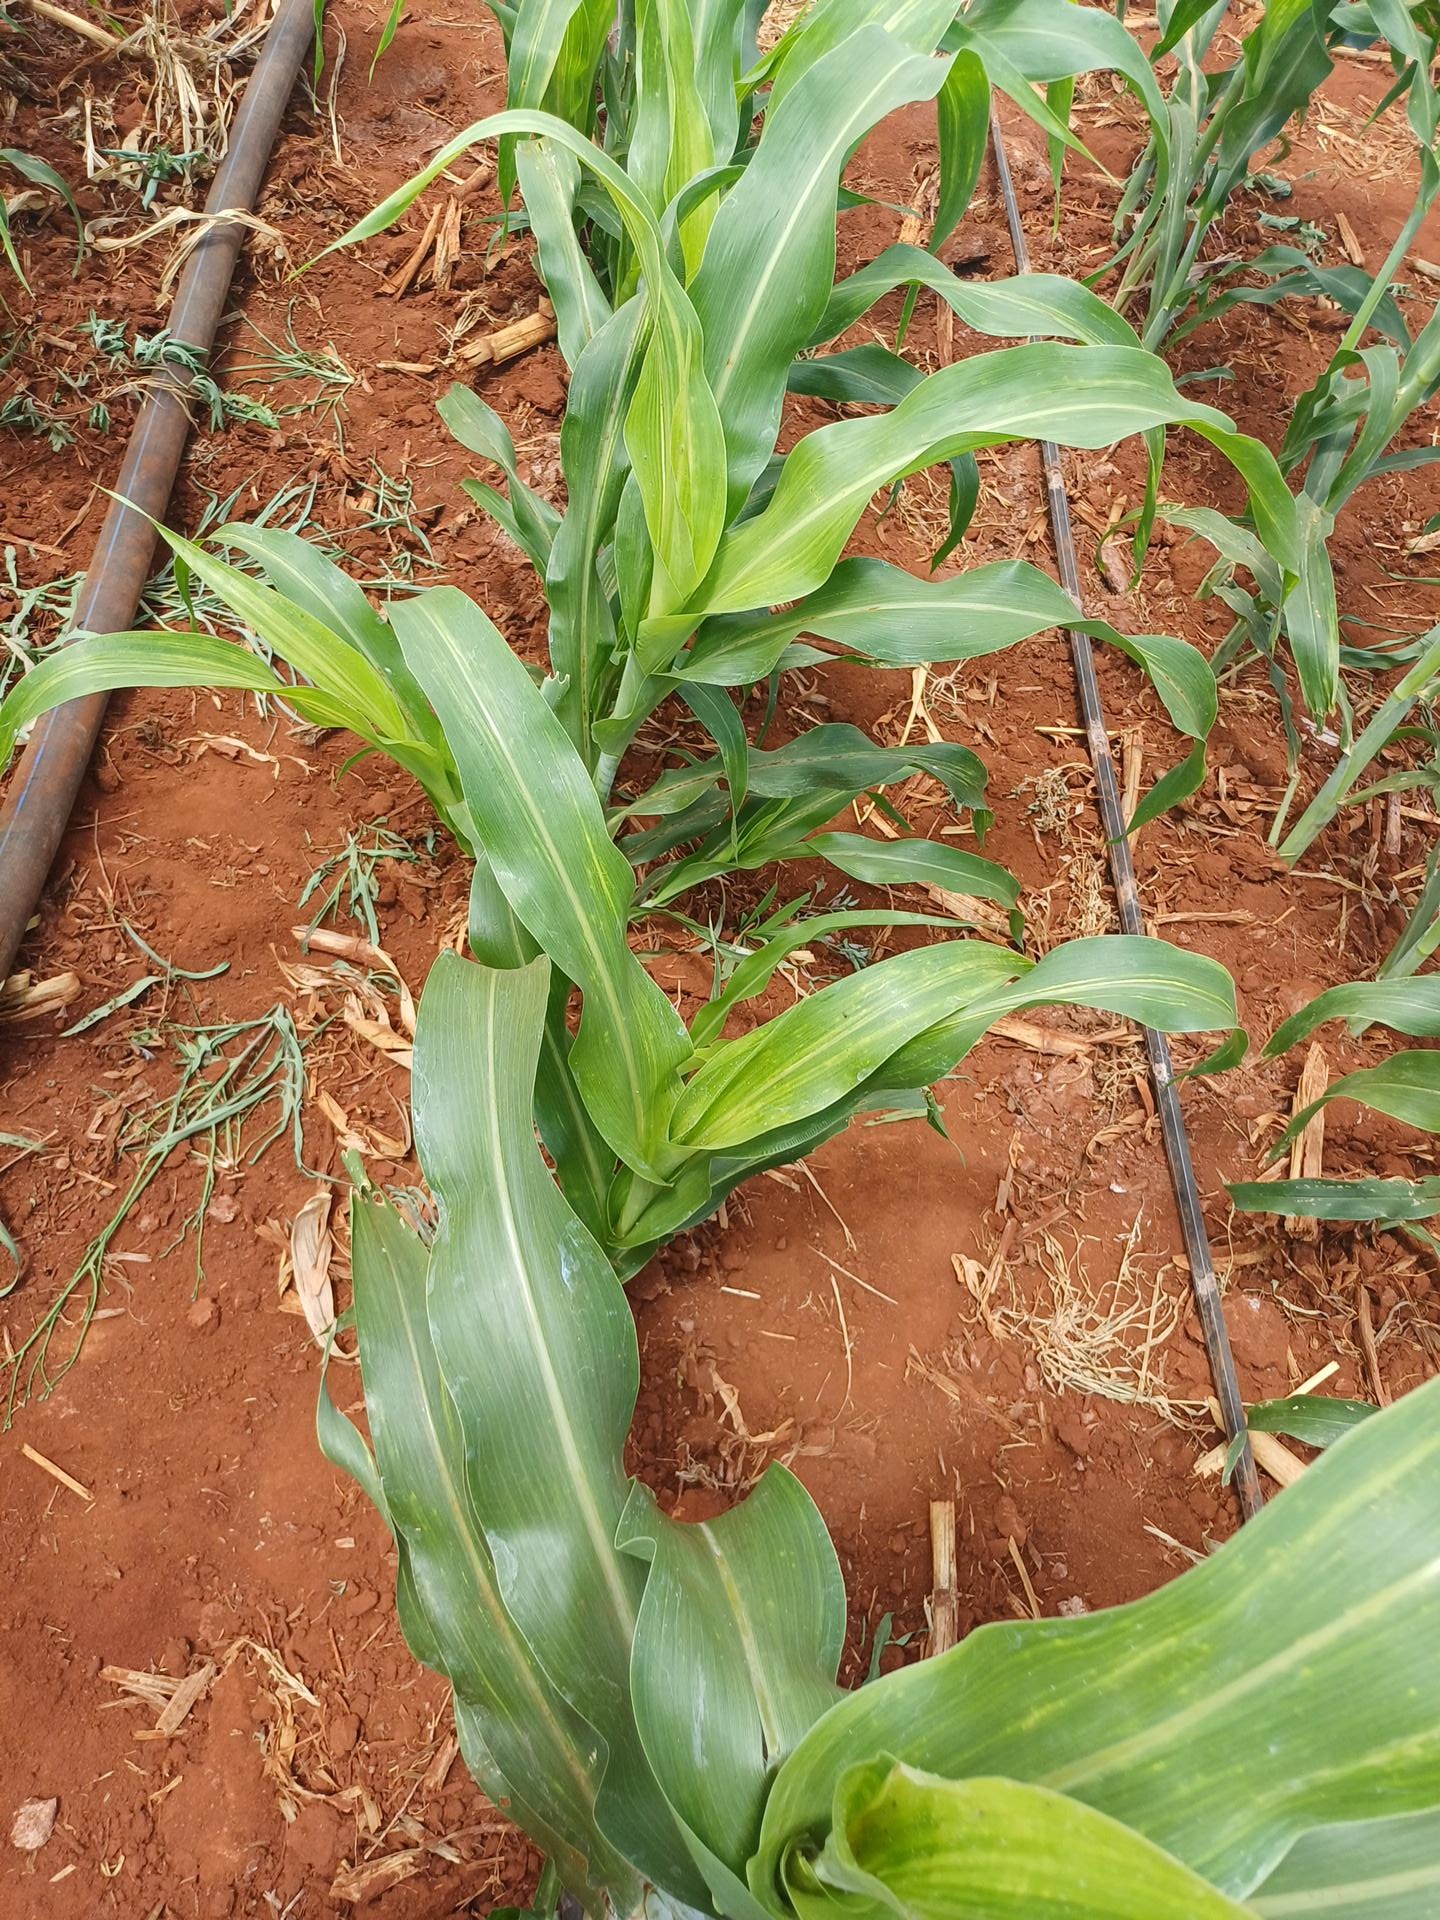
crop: sorghum
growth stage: vegetative
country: Kenya
